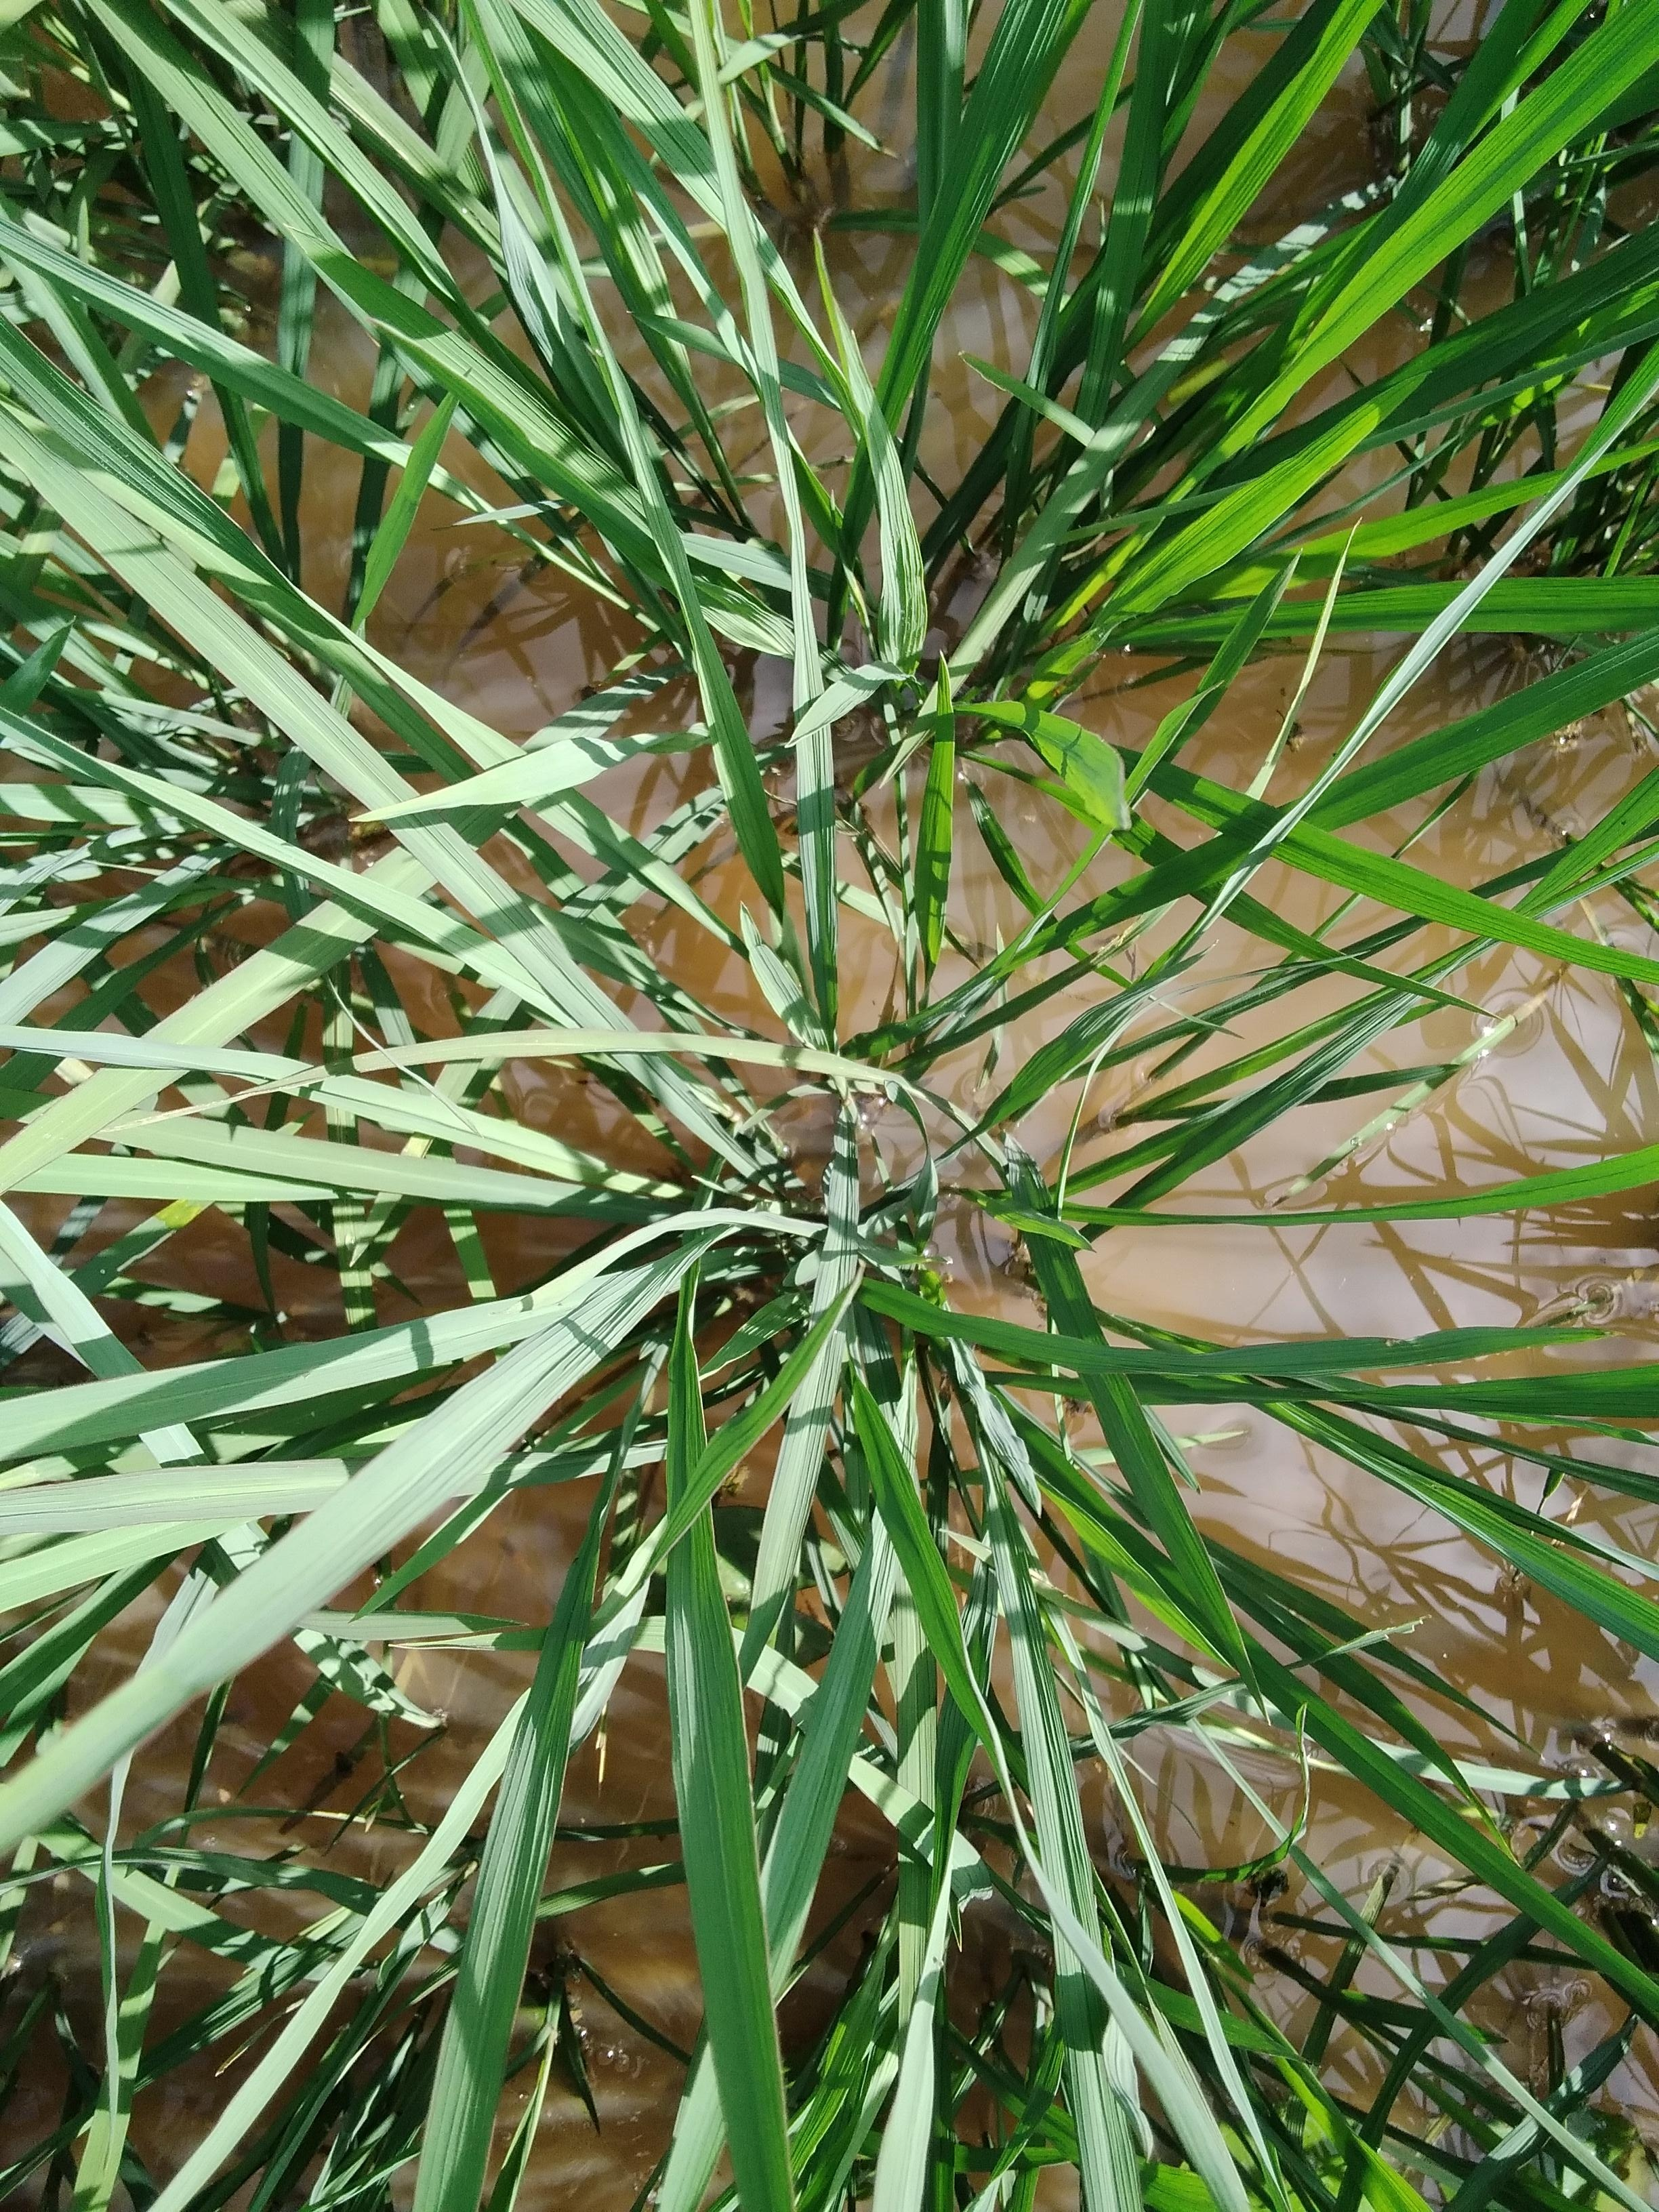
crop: rice
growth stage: elongation stem
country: Nigeria
